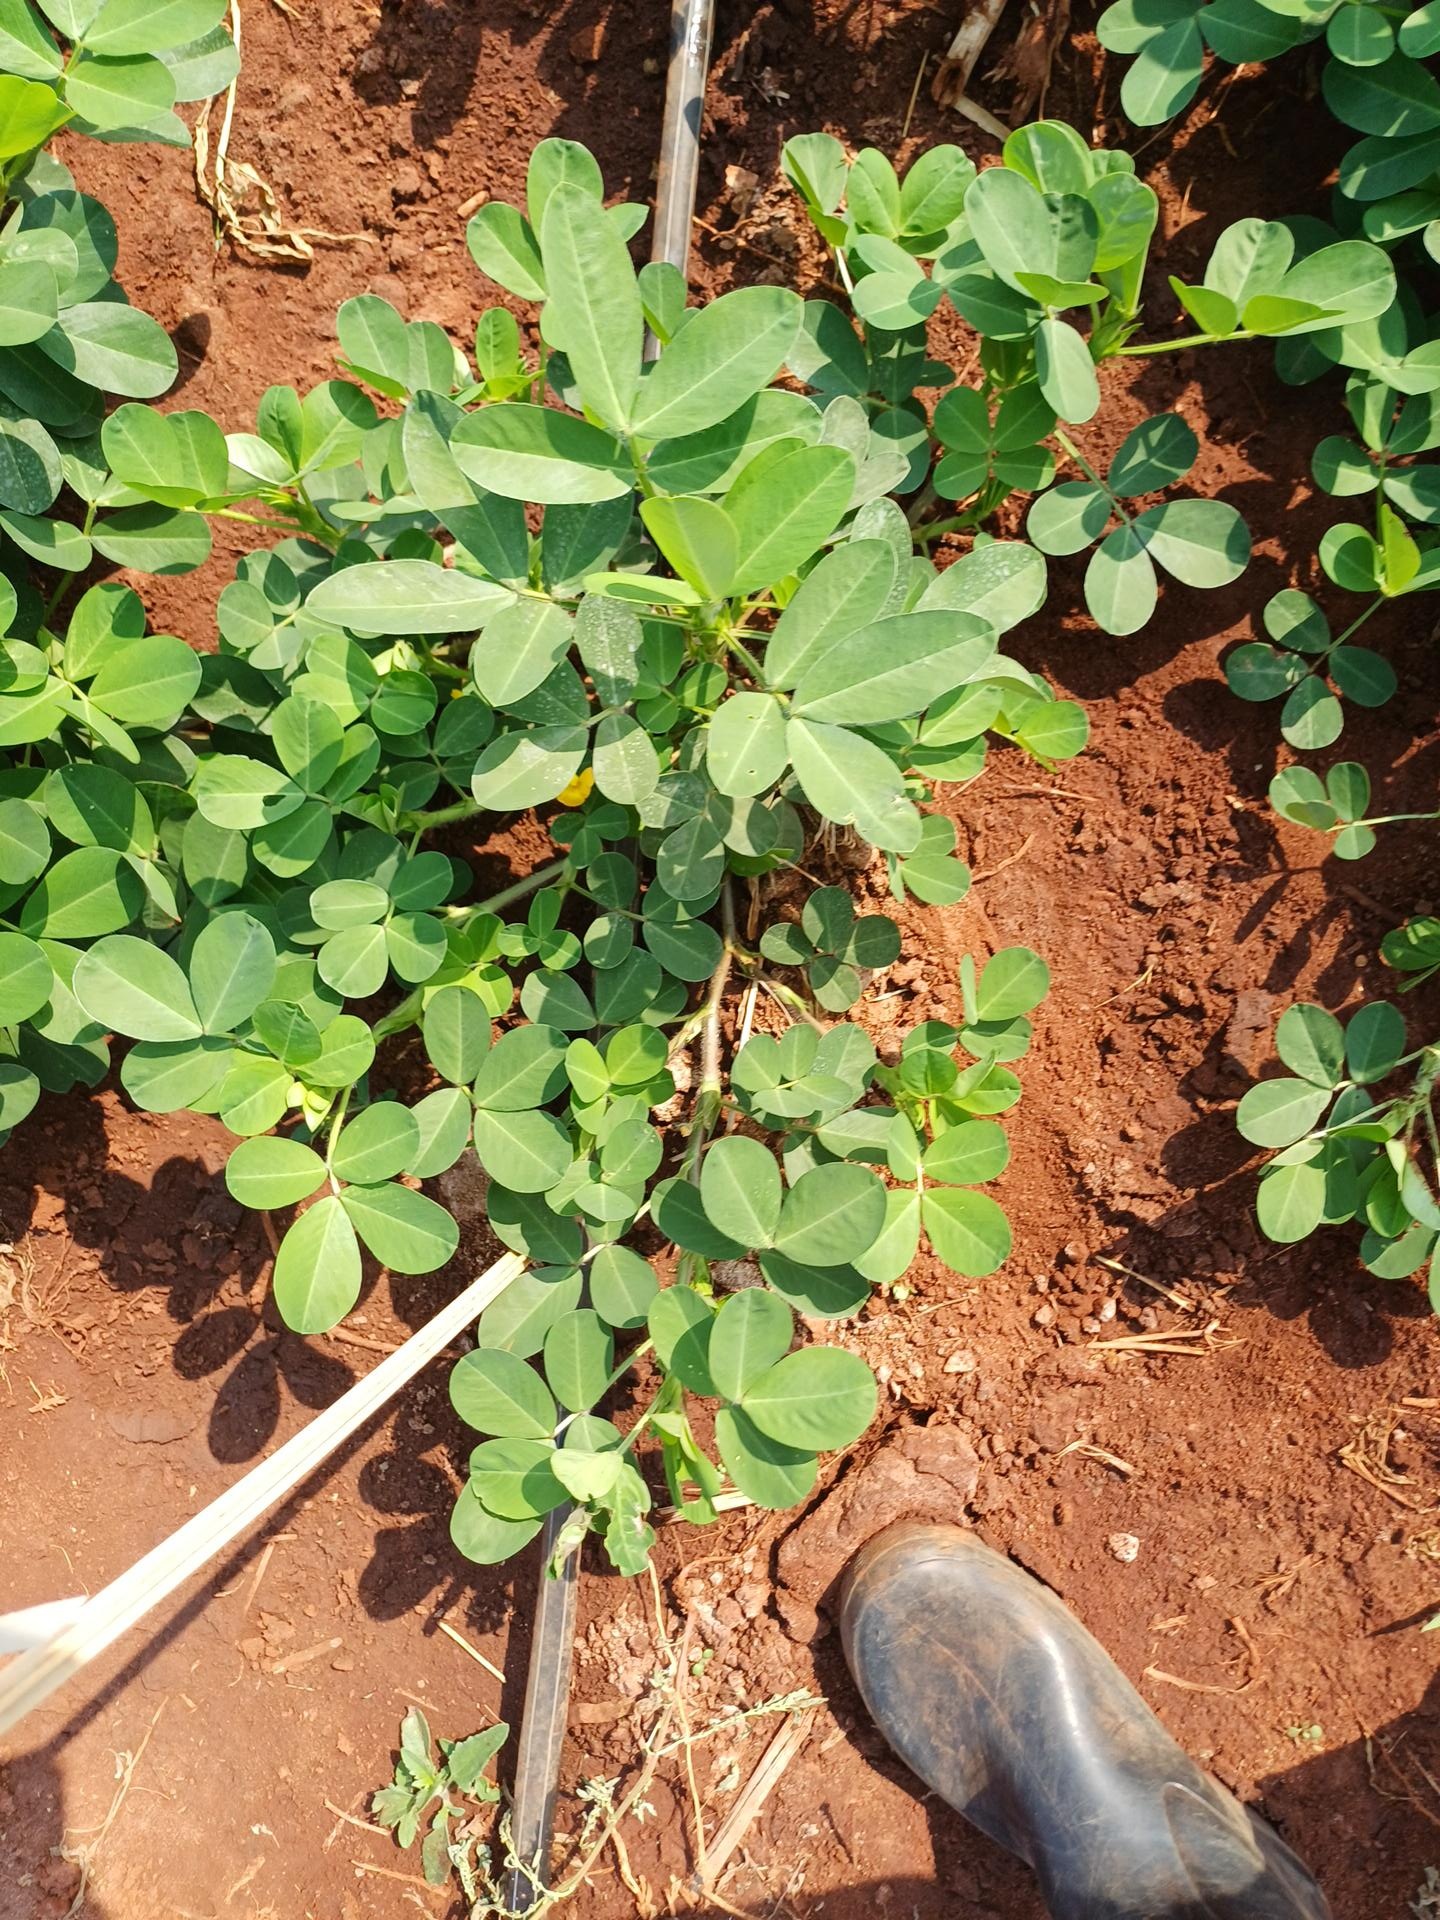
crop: groundnut
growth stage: flowering
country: Kenya
